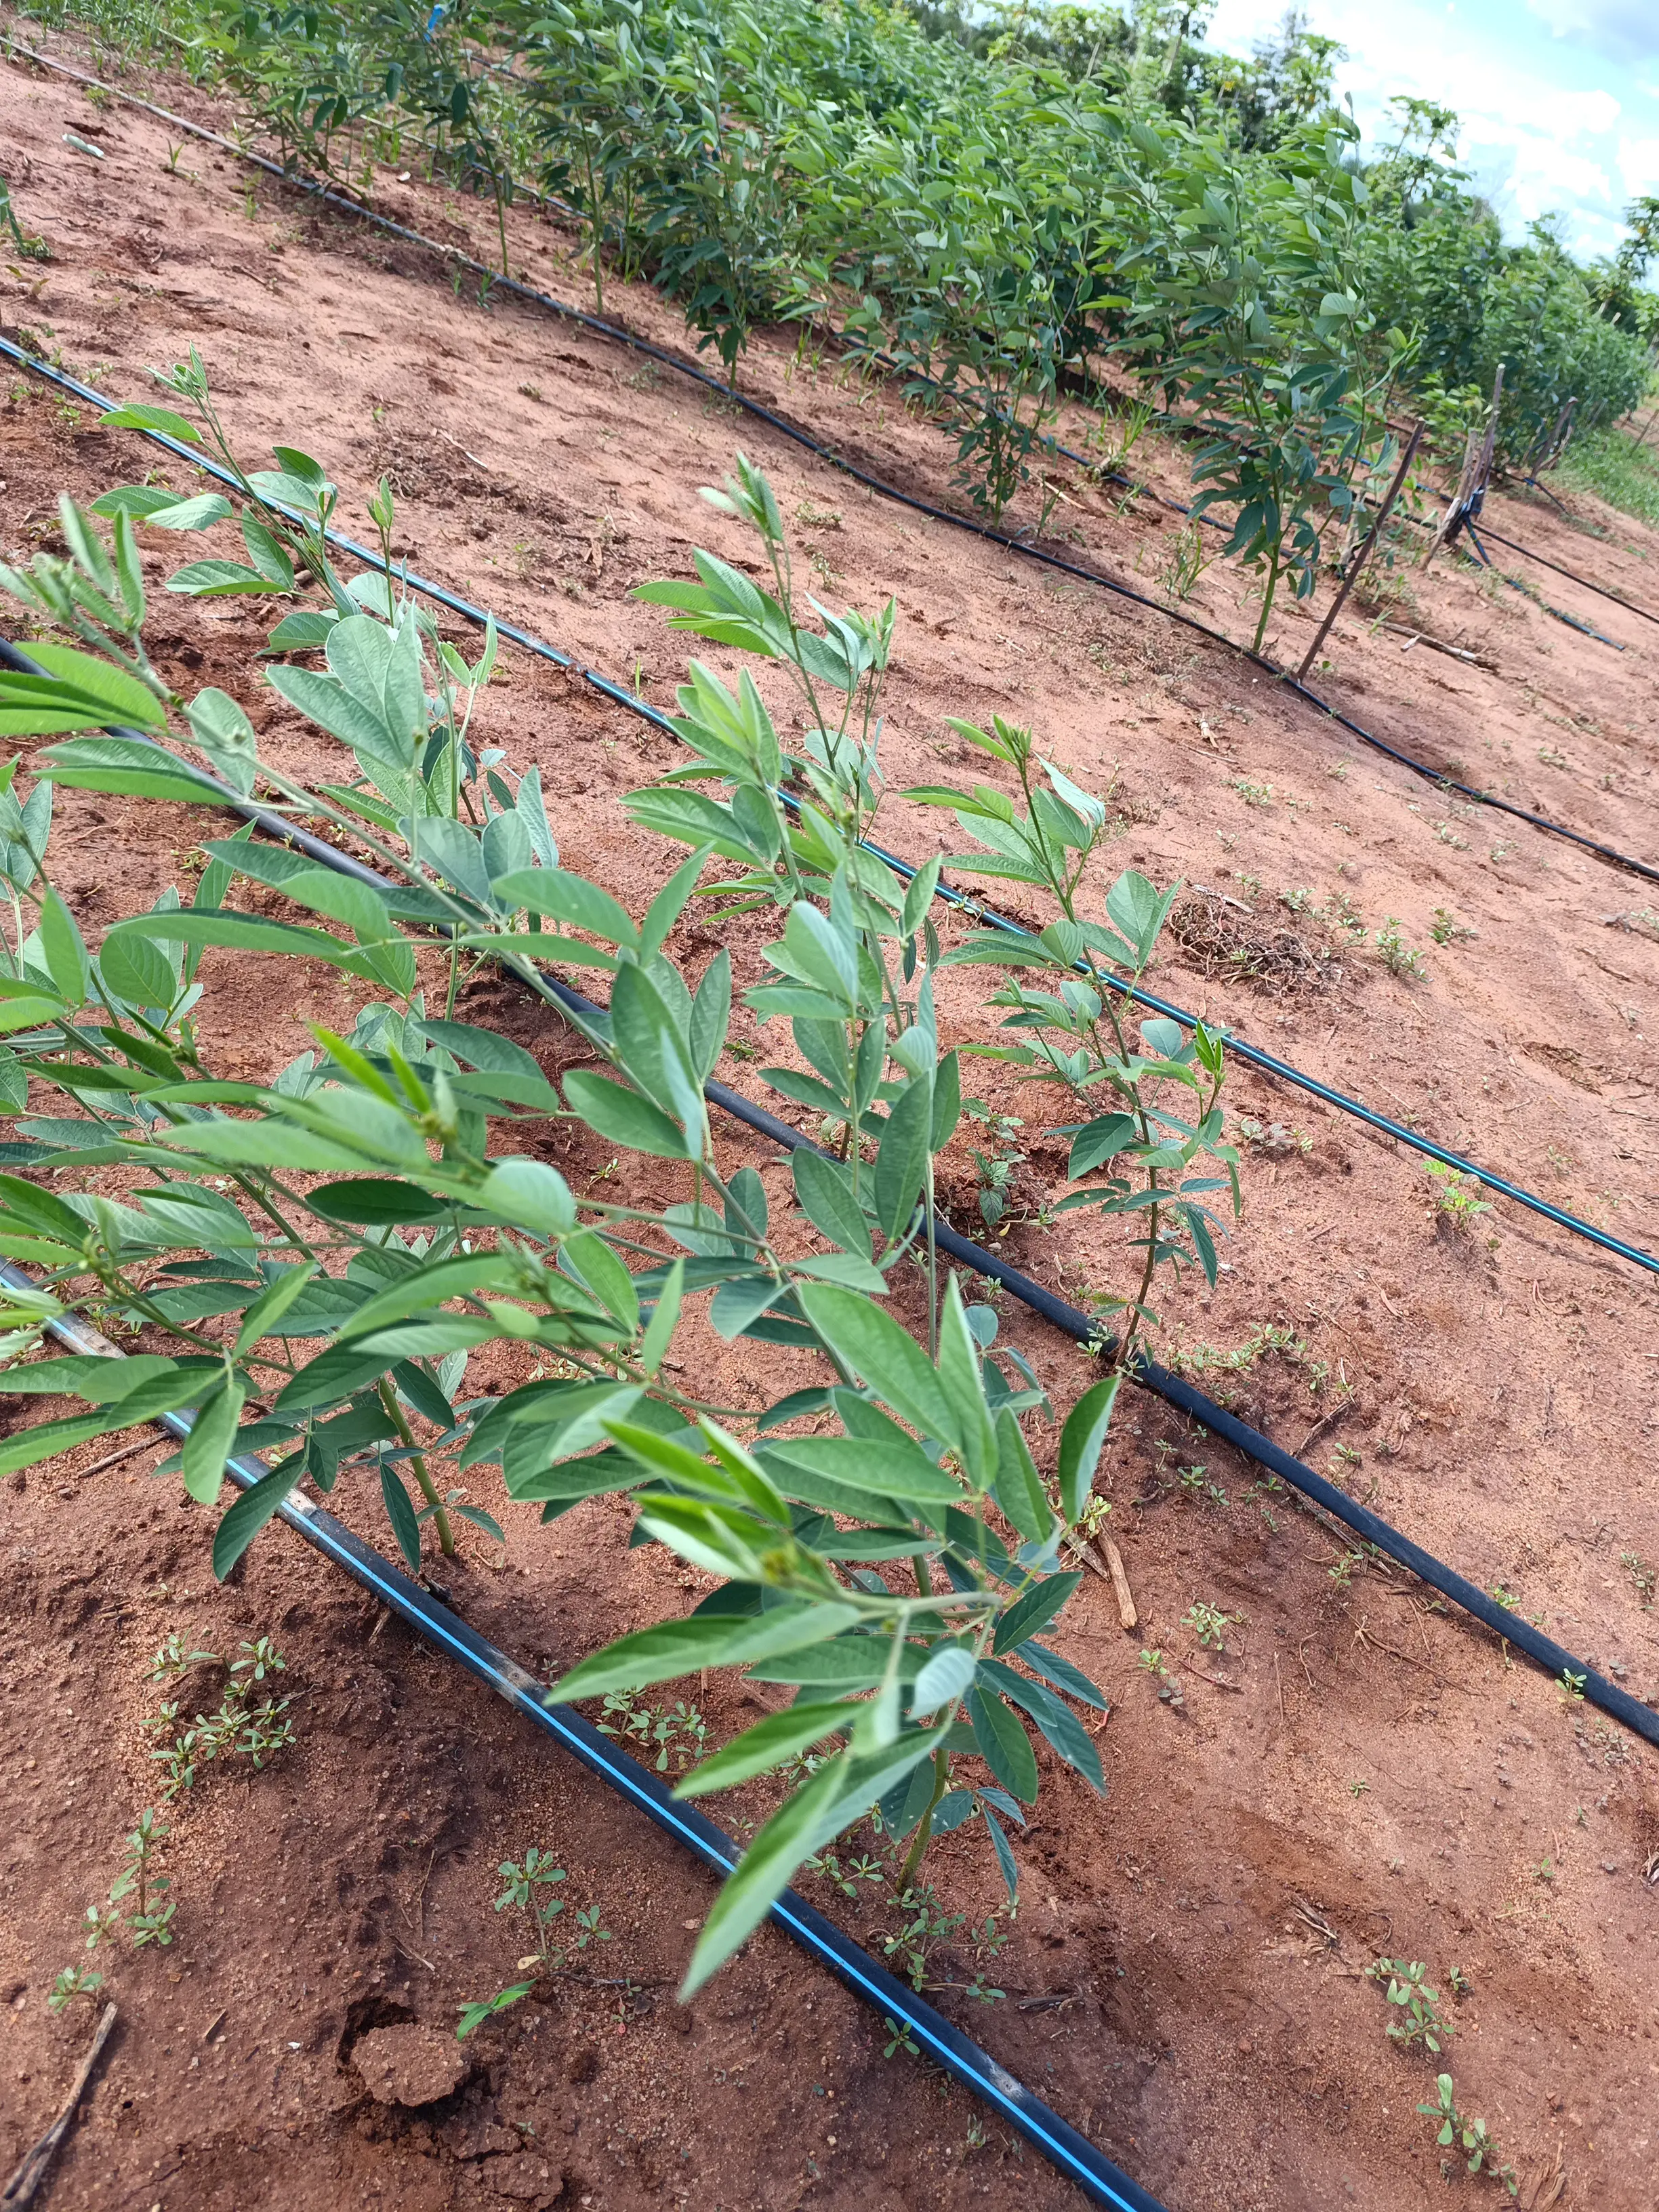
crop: pigeonpea
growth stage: flowering
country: Kenya
